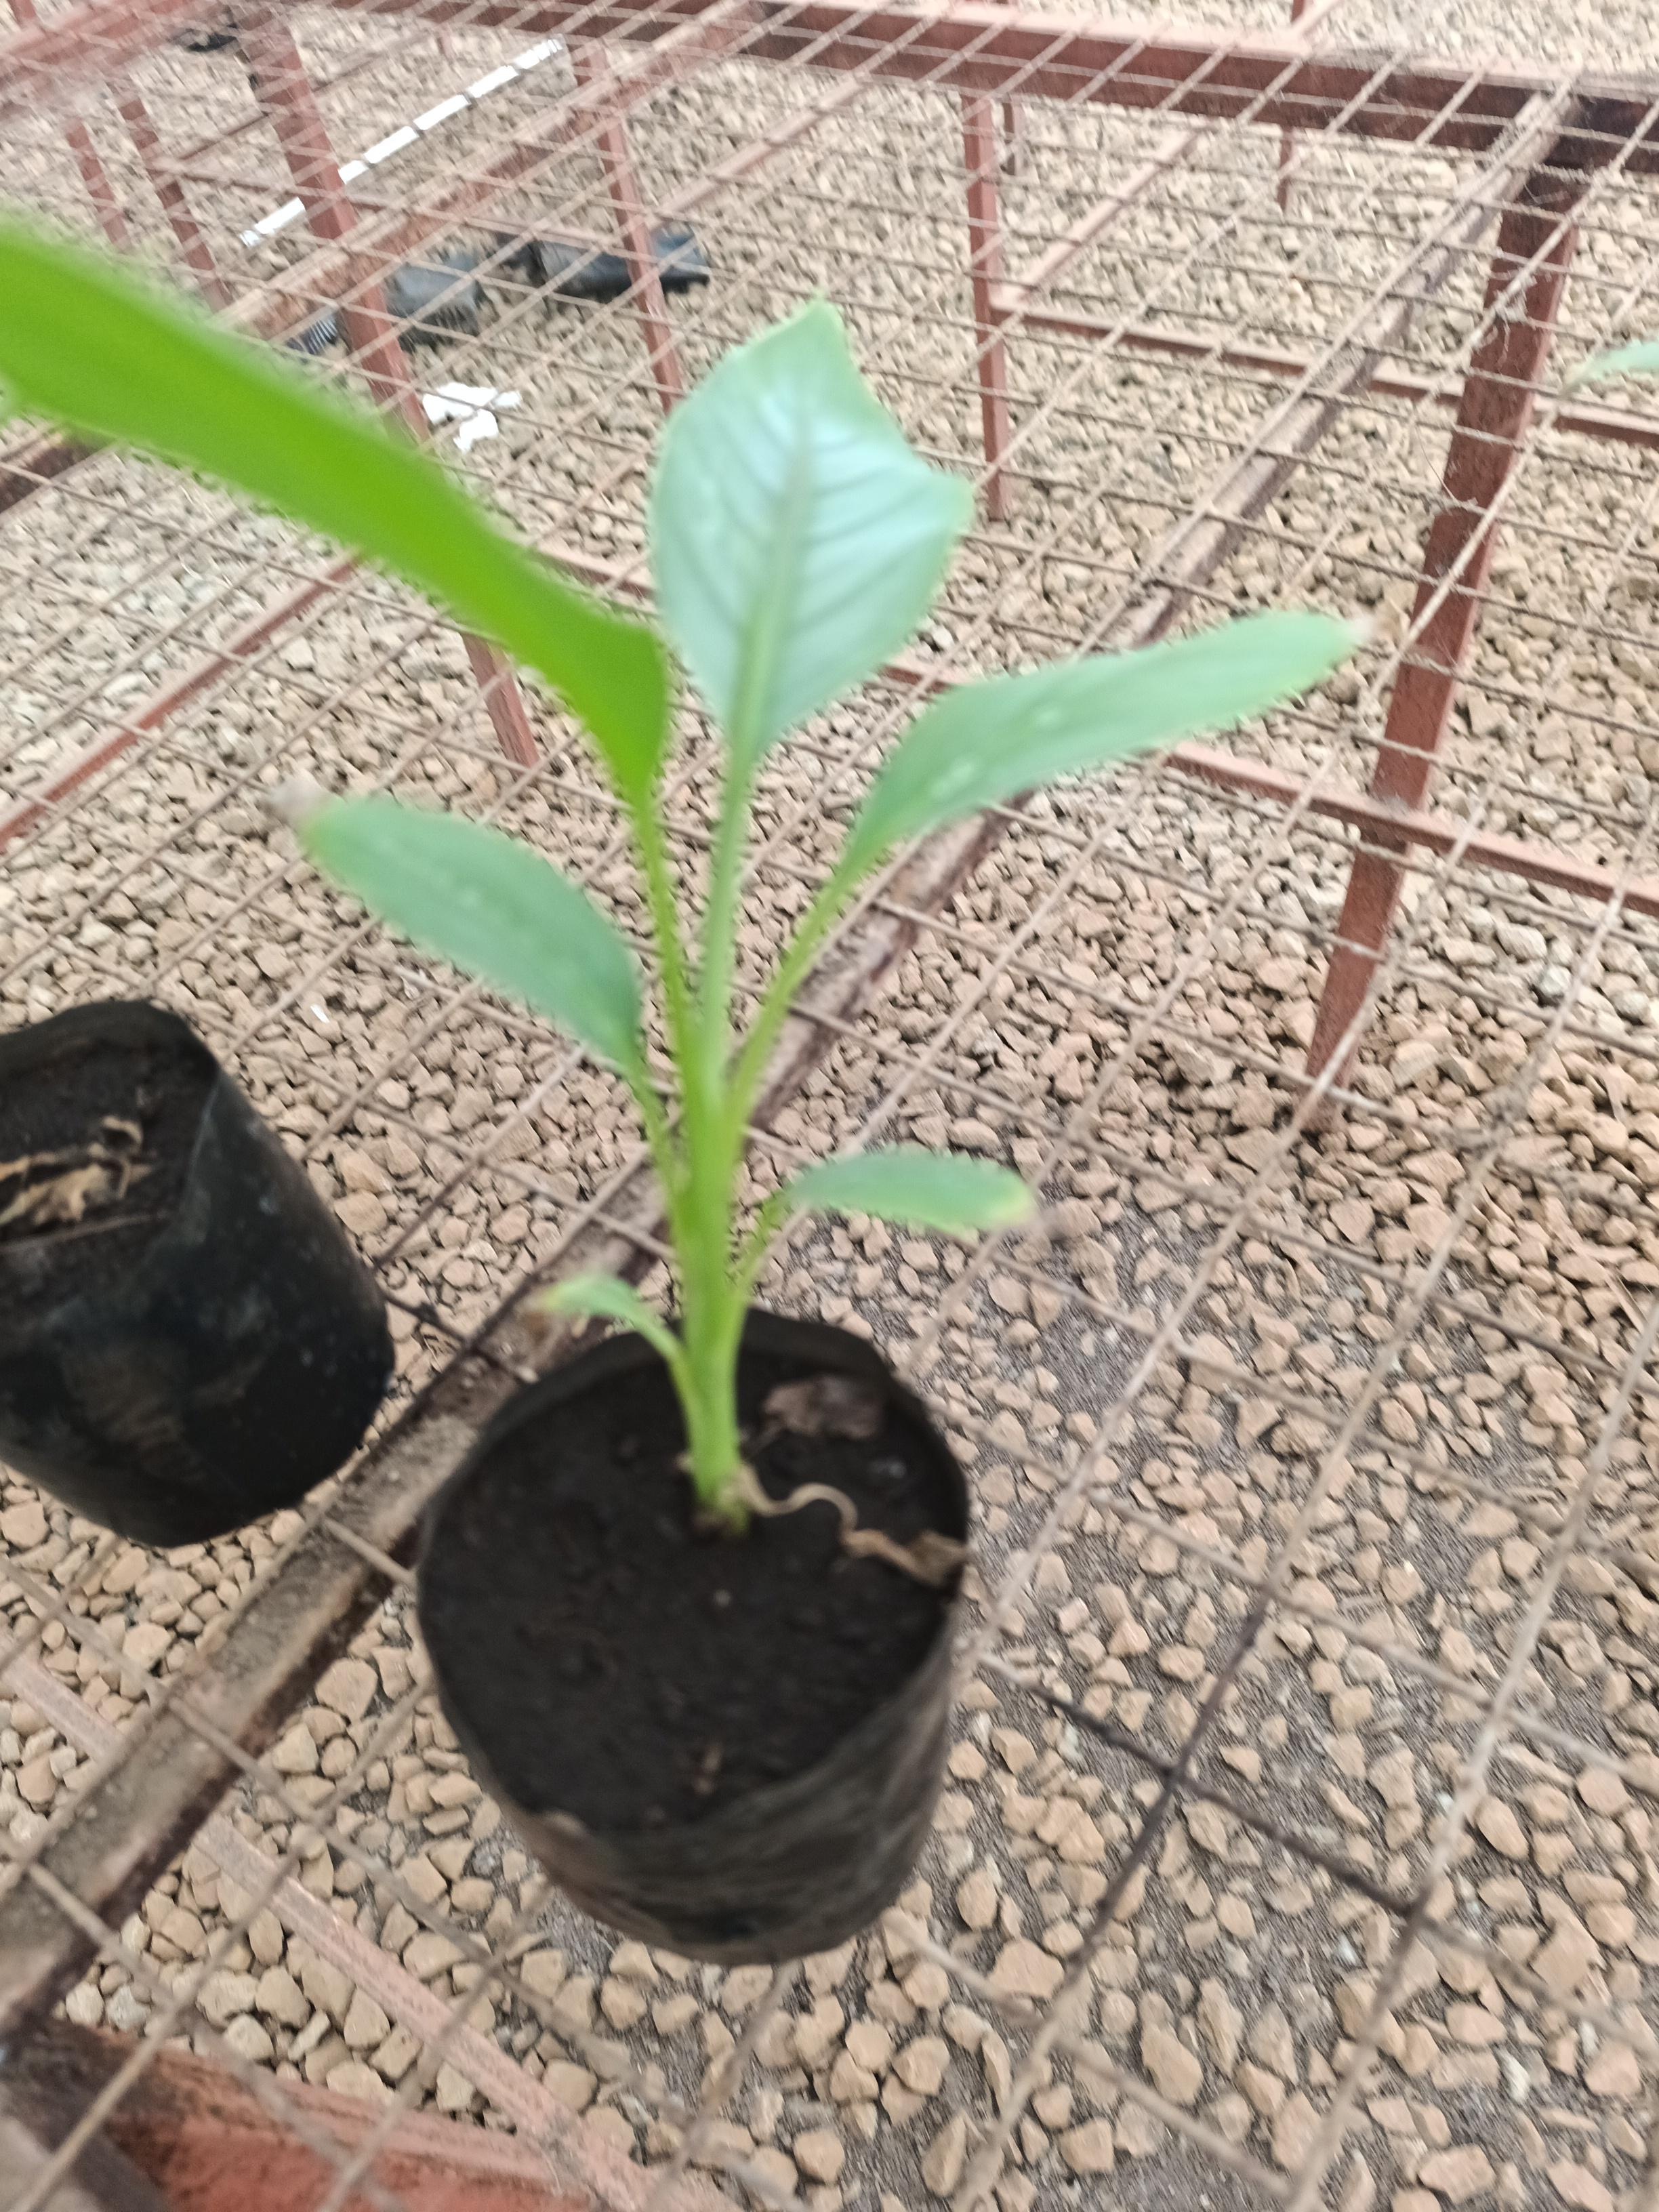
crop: banana
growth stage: vegetative
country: Tanzania
